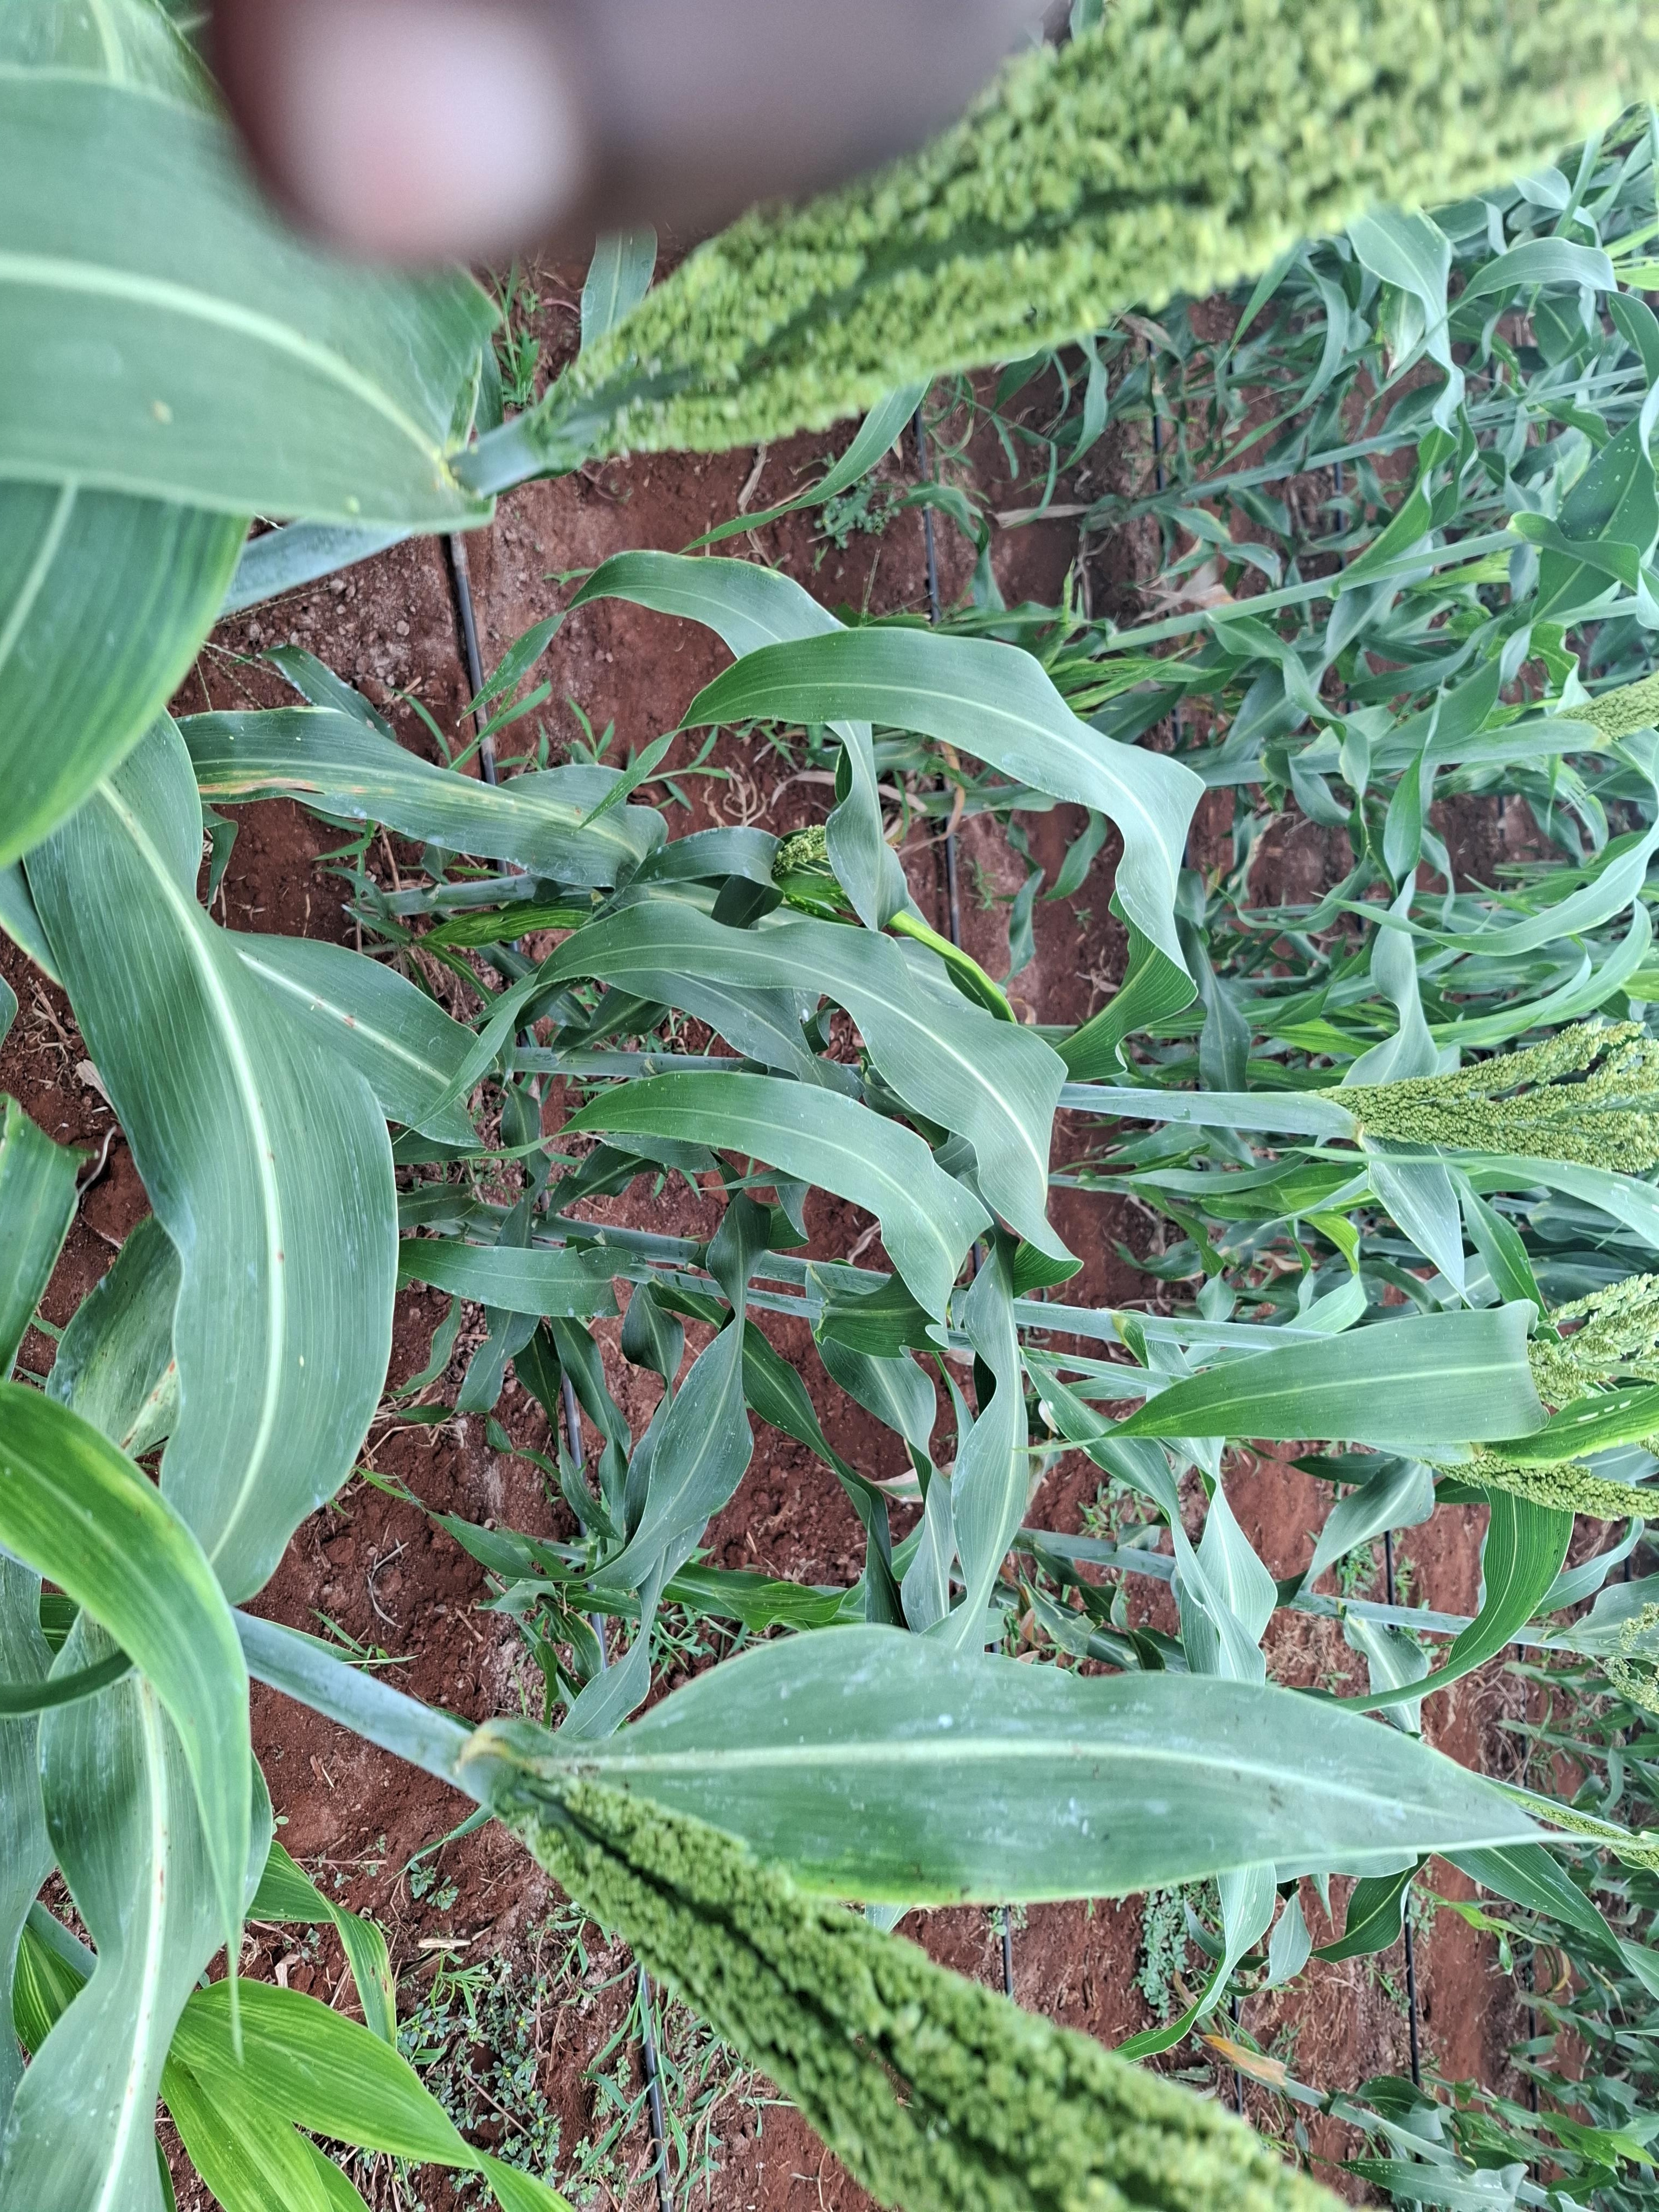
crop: sorghum
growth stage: flowering
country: Kenya
